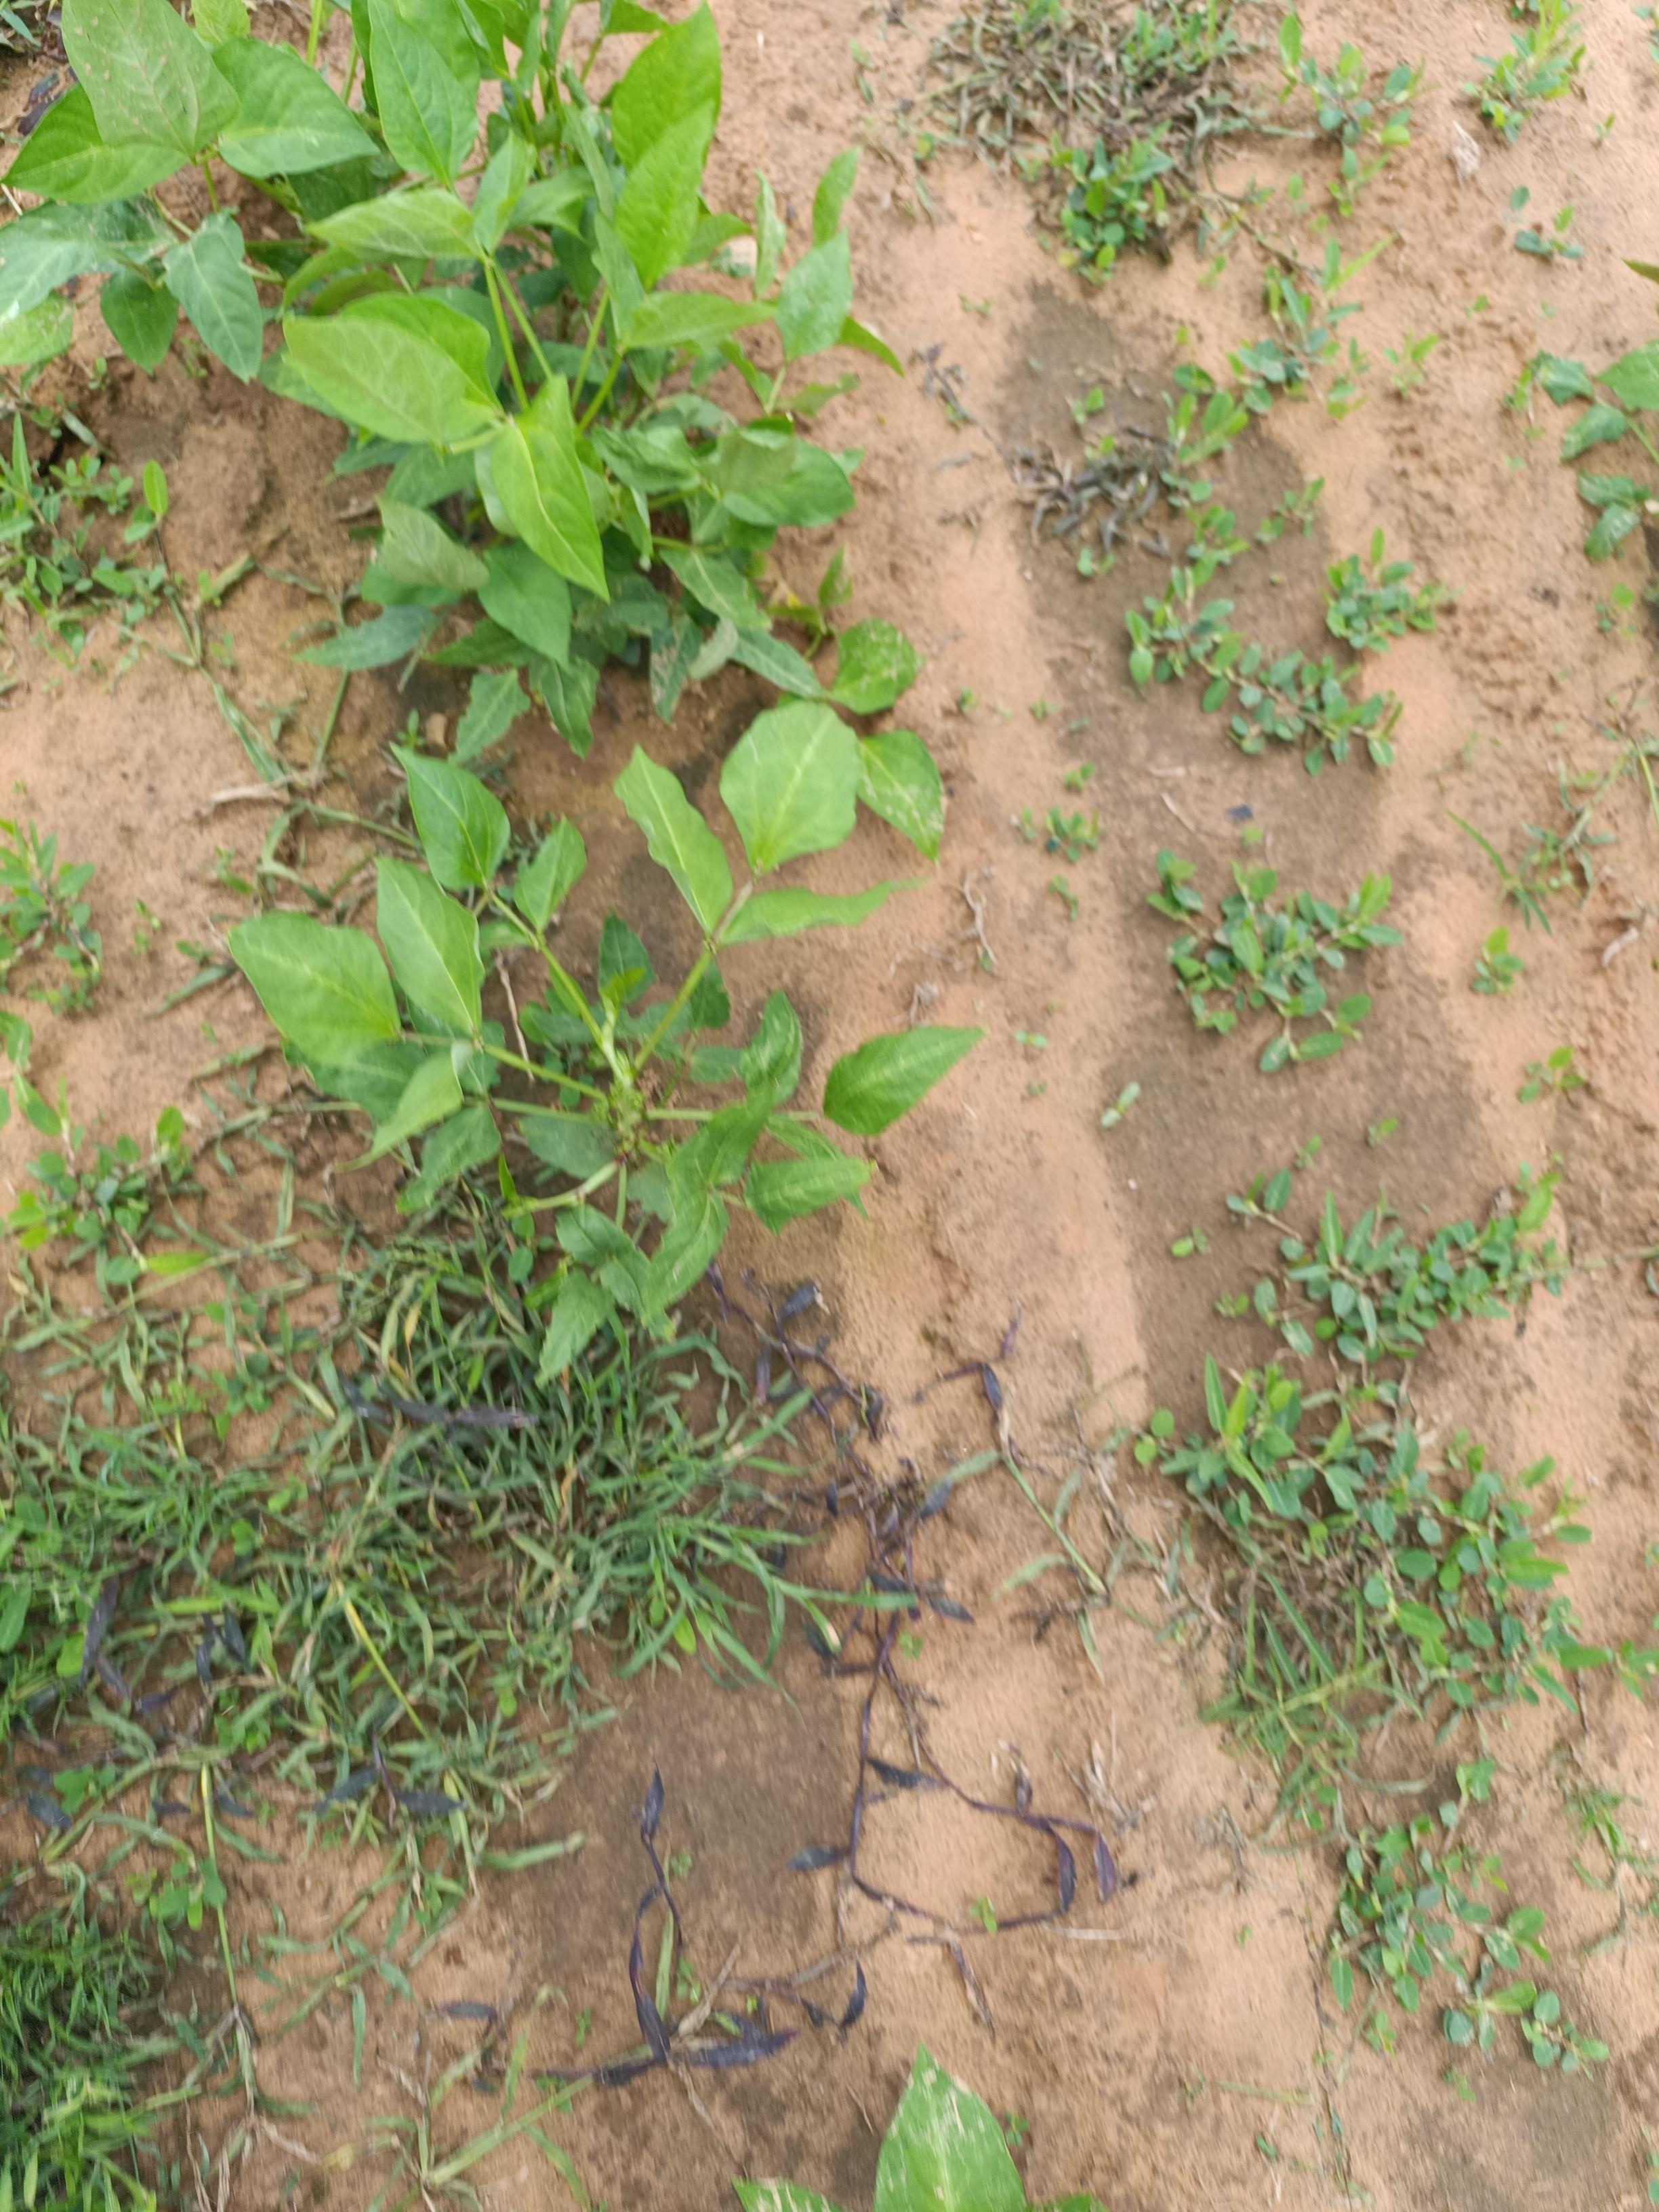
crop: cowpea
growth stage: emergence
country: Nigeria
